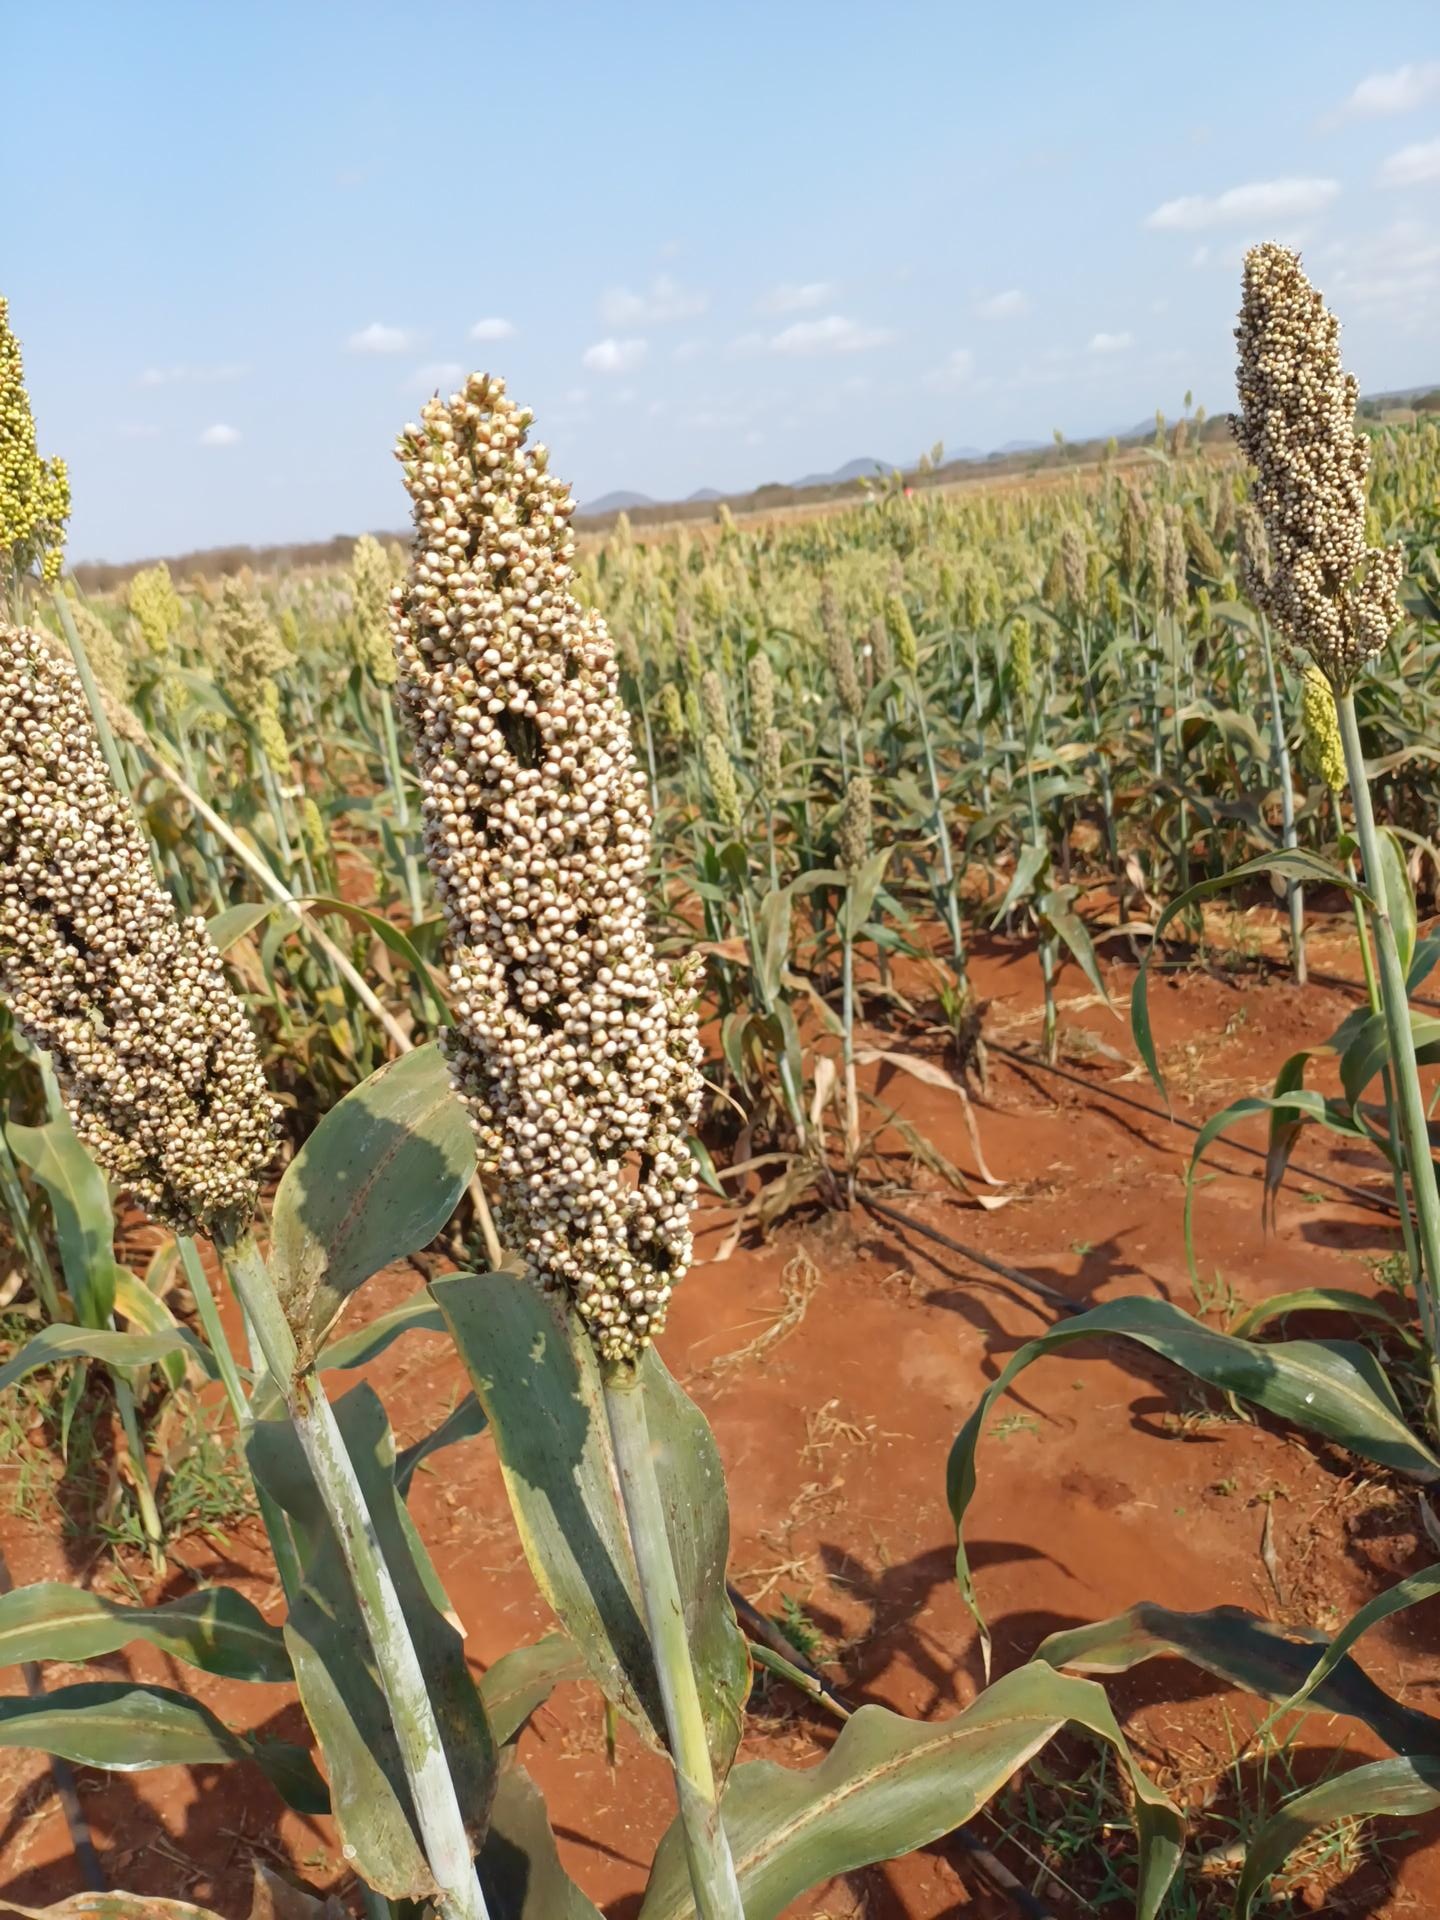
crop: sorghum
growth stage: maturity
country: Kenya
